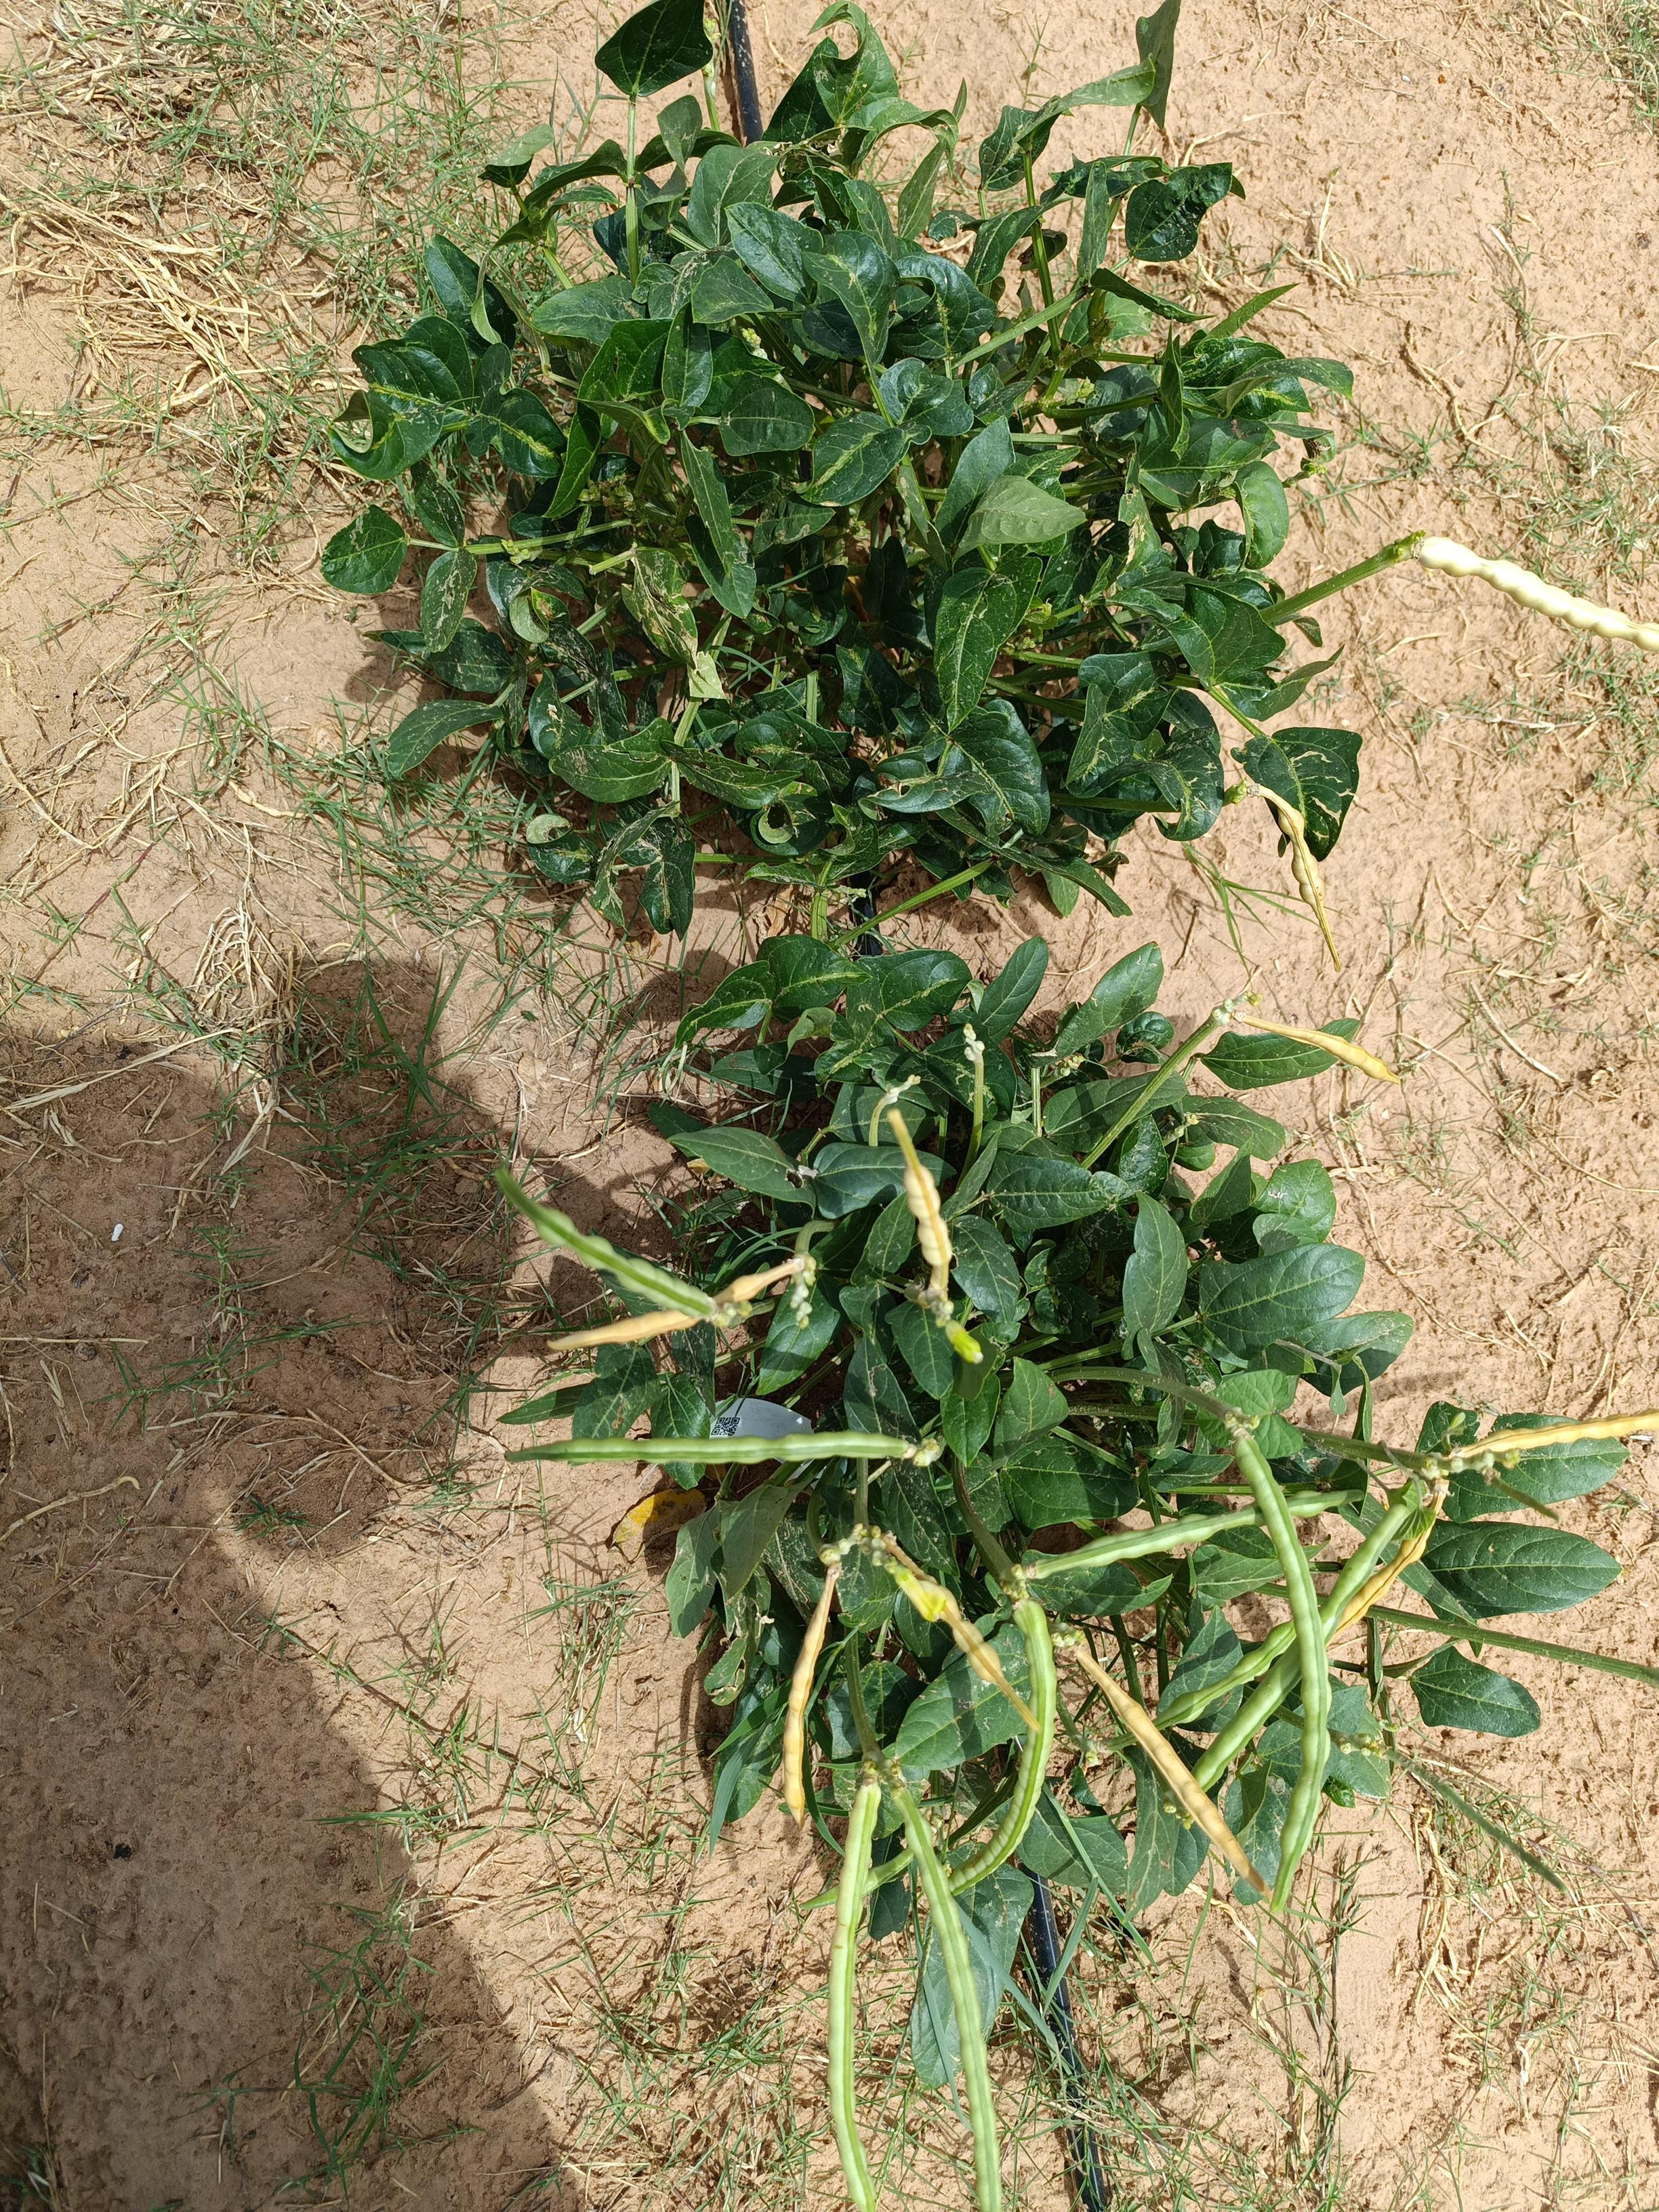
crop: cowpea
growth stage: development pod
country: Nigeria
